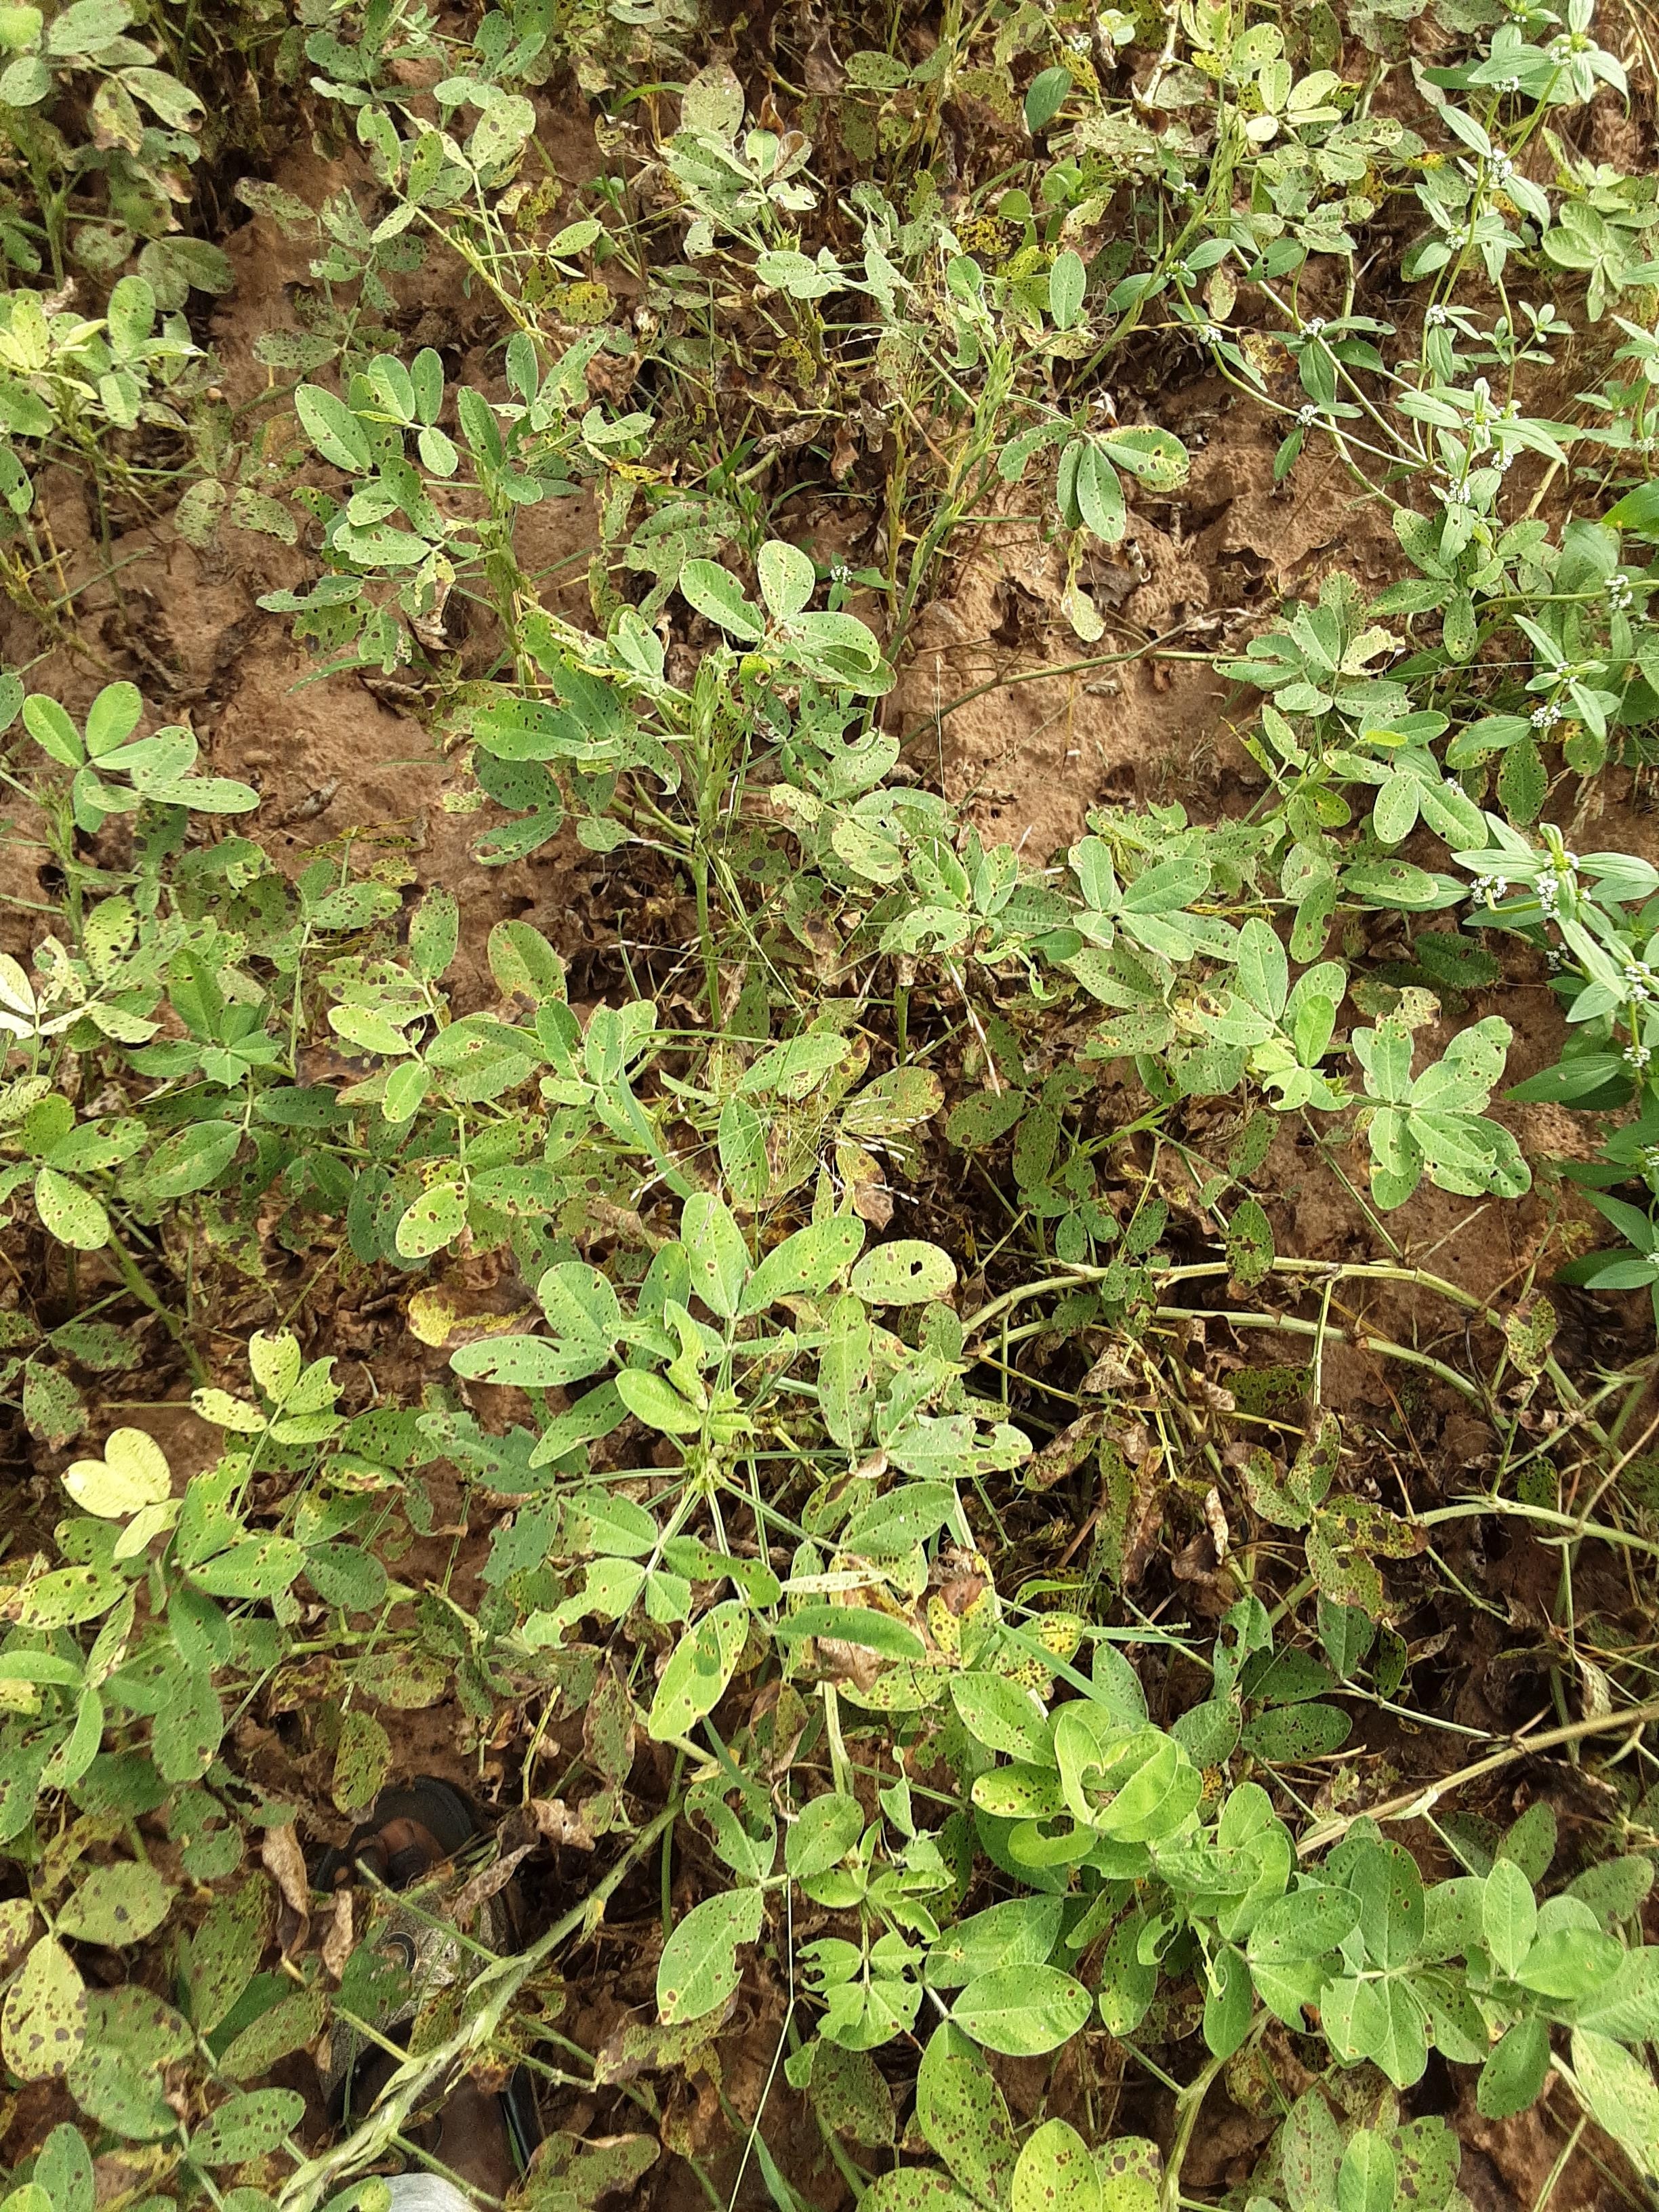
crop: groundnut
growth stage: flowering
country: Senegal
